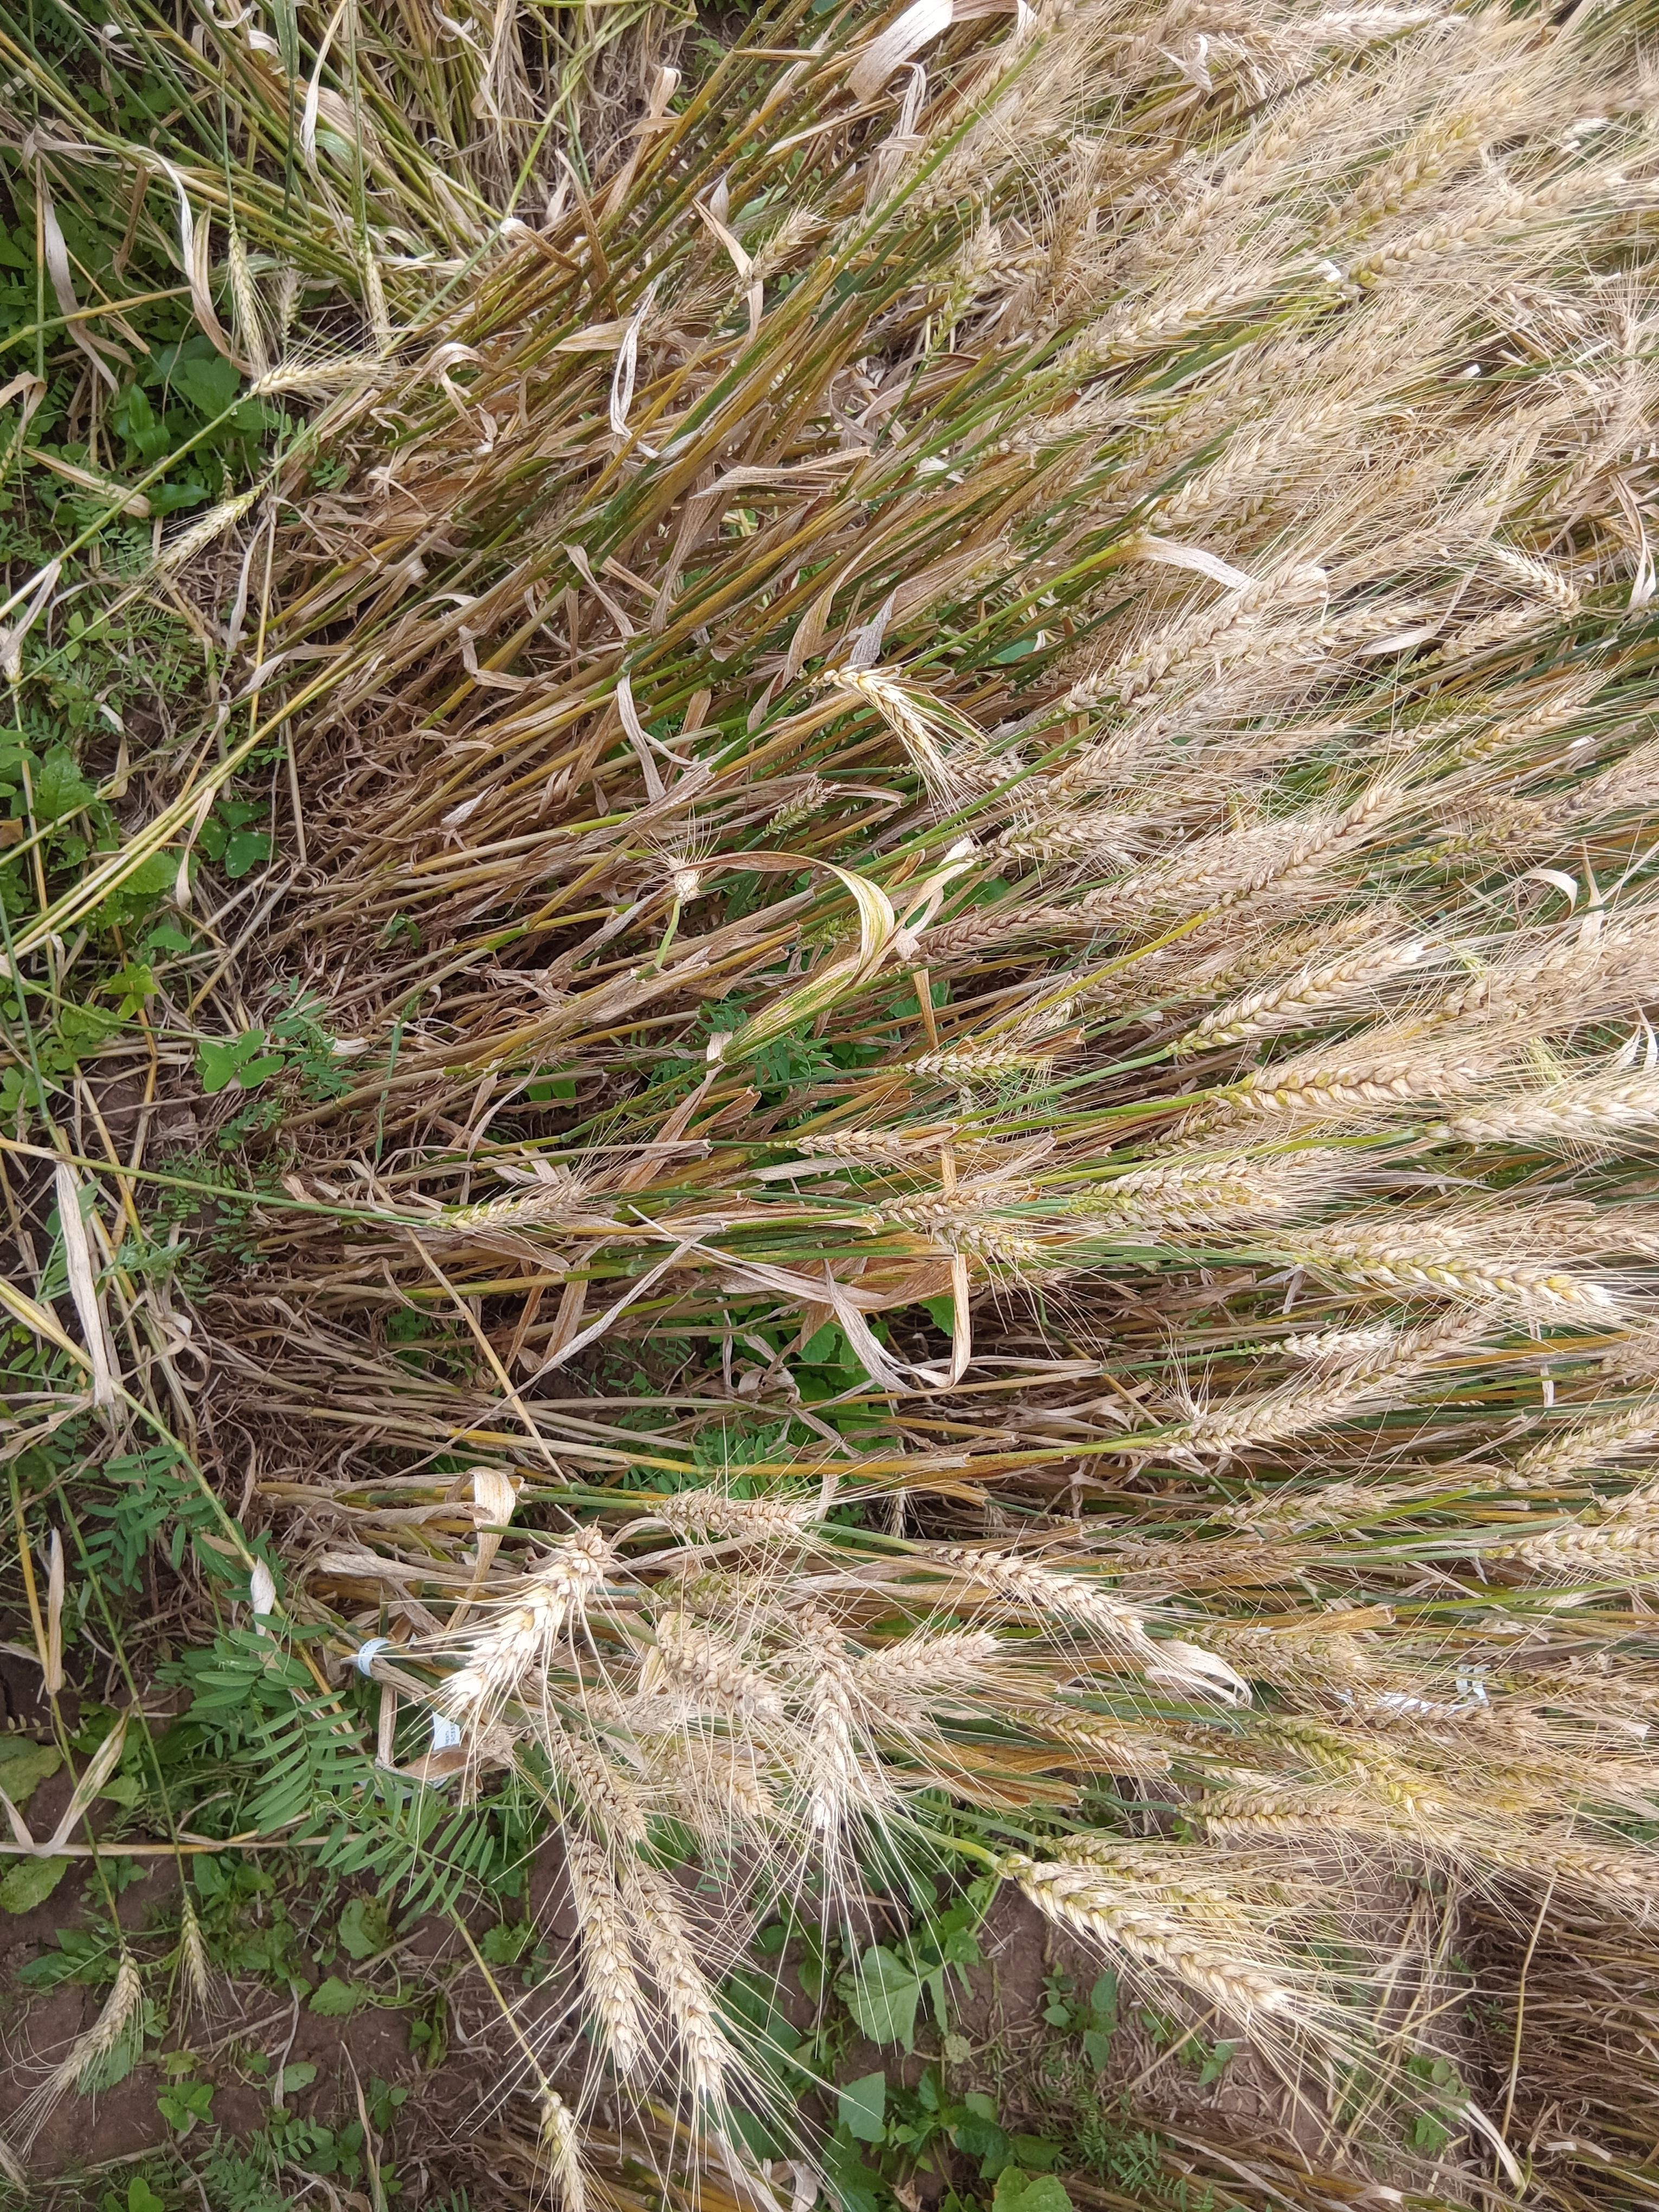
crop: wheat
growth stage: maturity
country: Kenya
